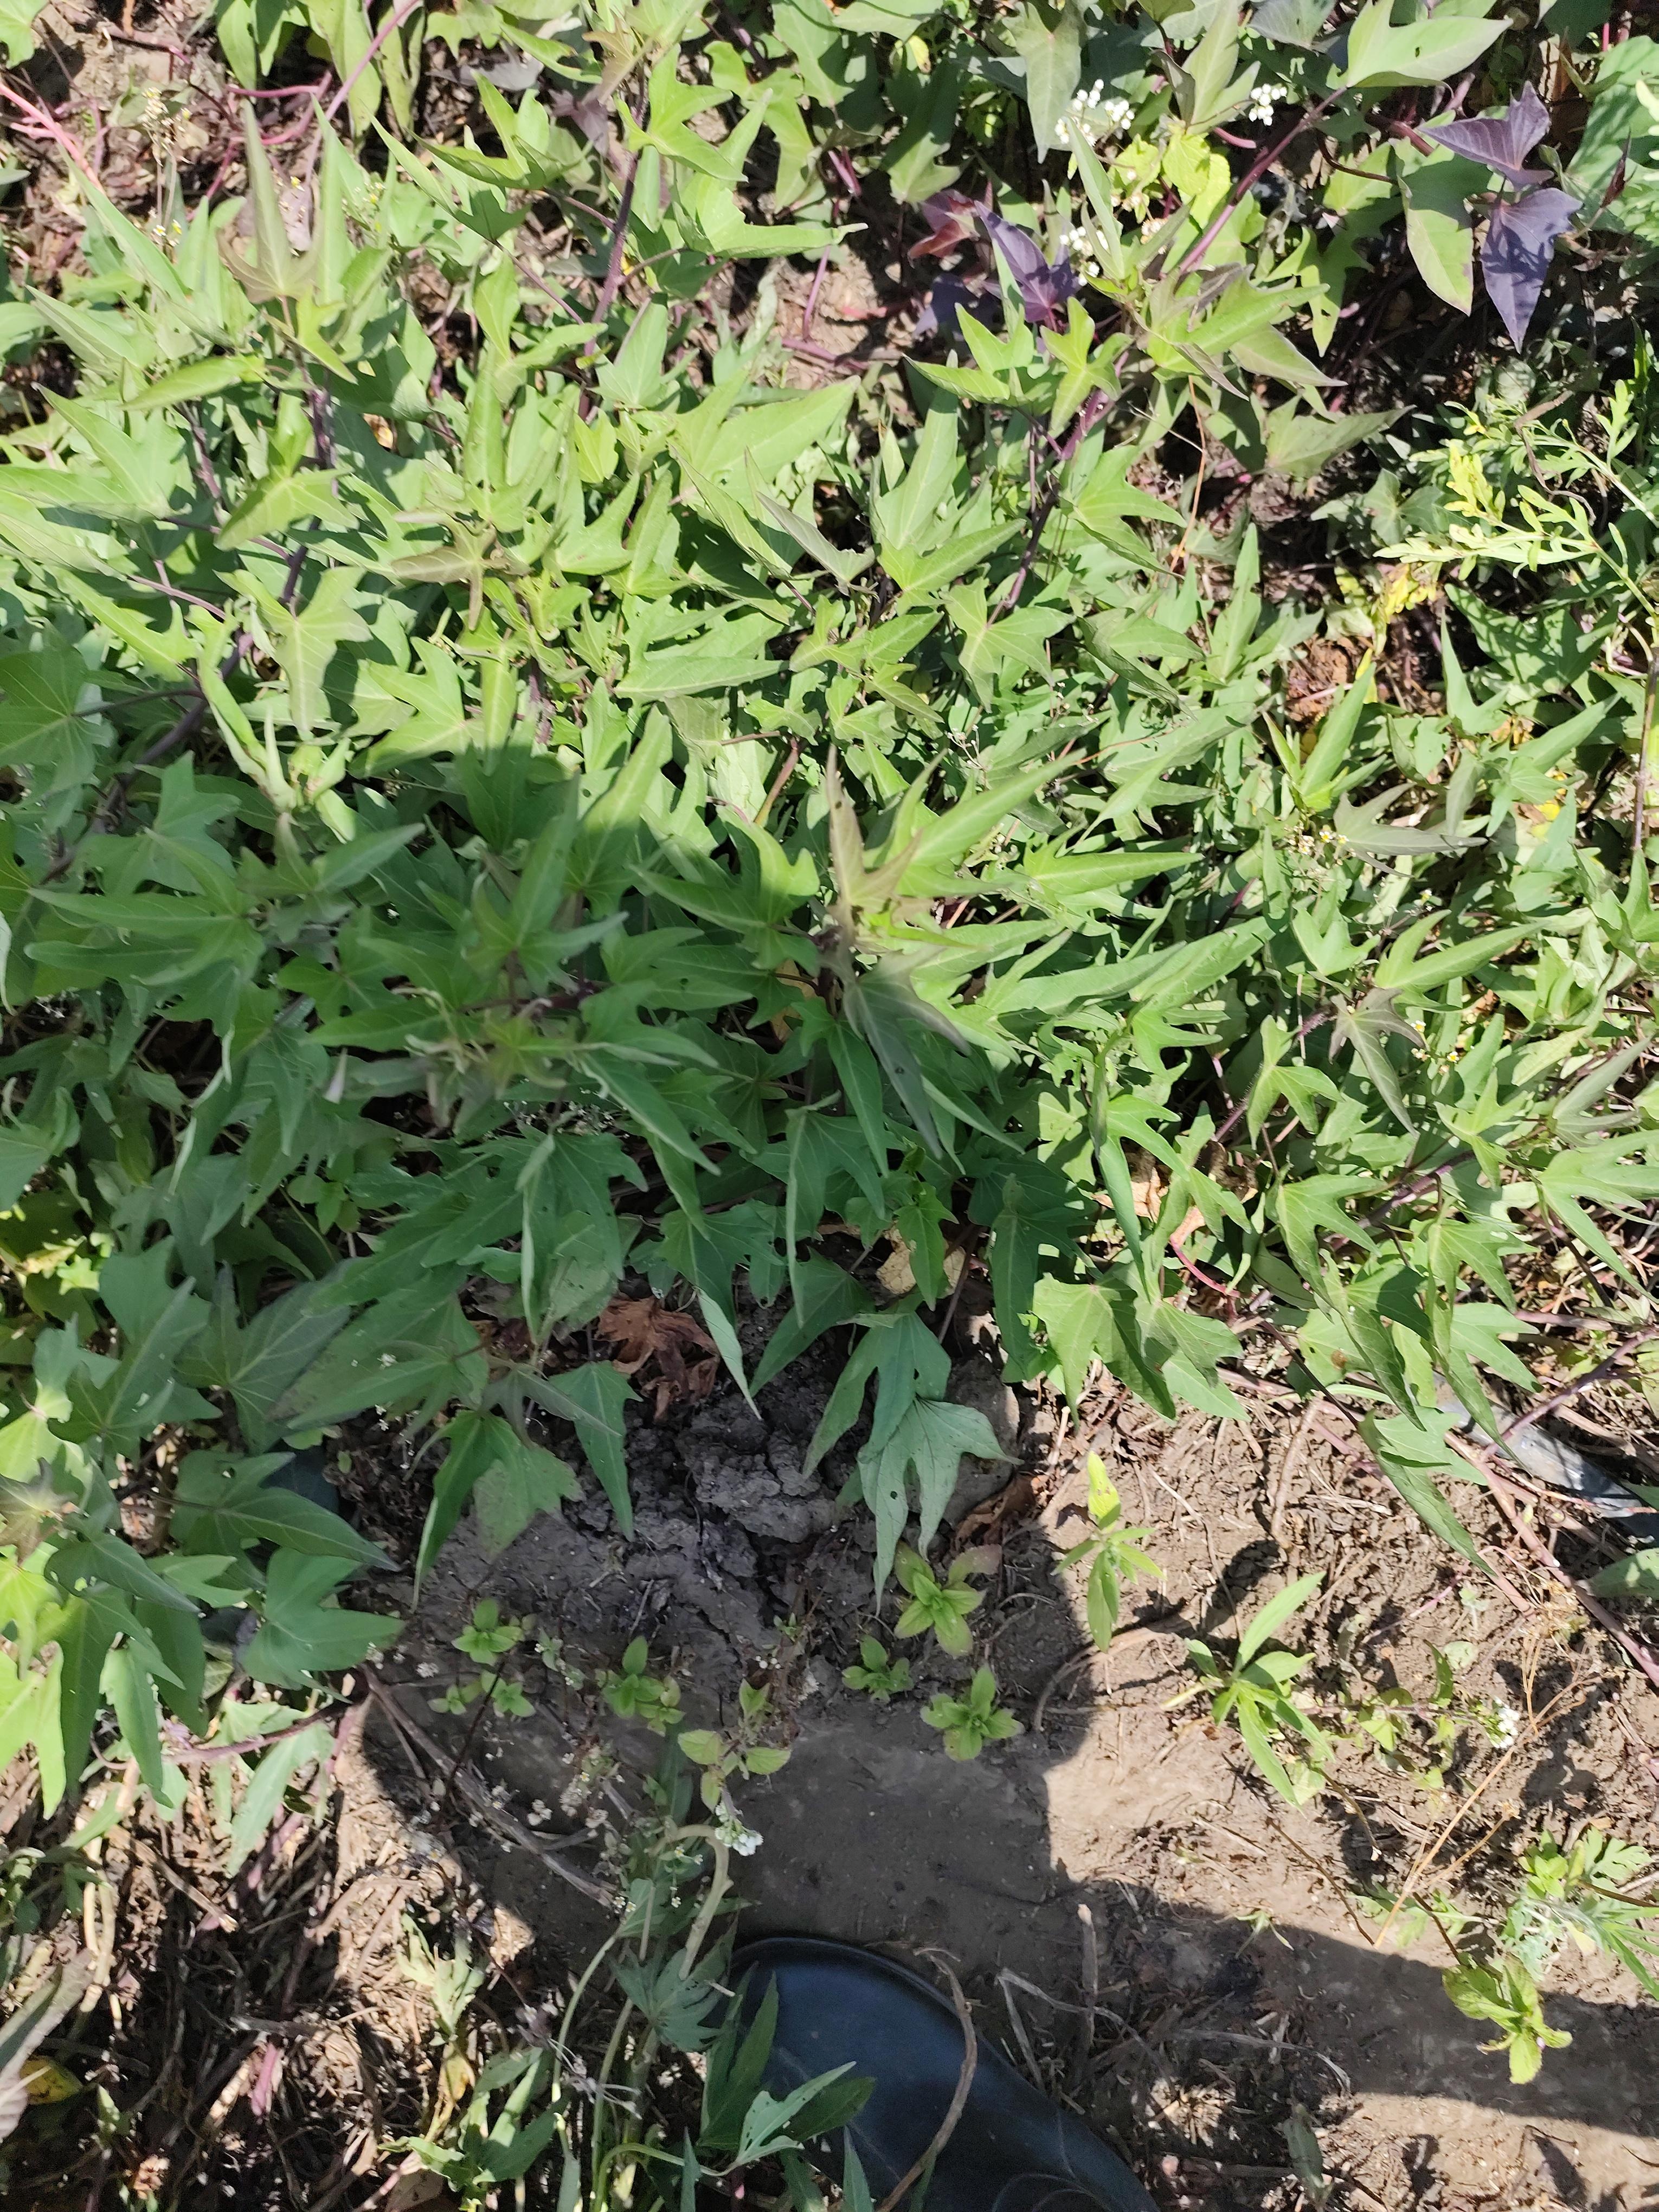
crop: sweet potato
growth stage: flowering
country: Tanzania
